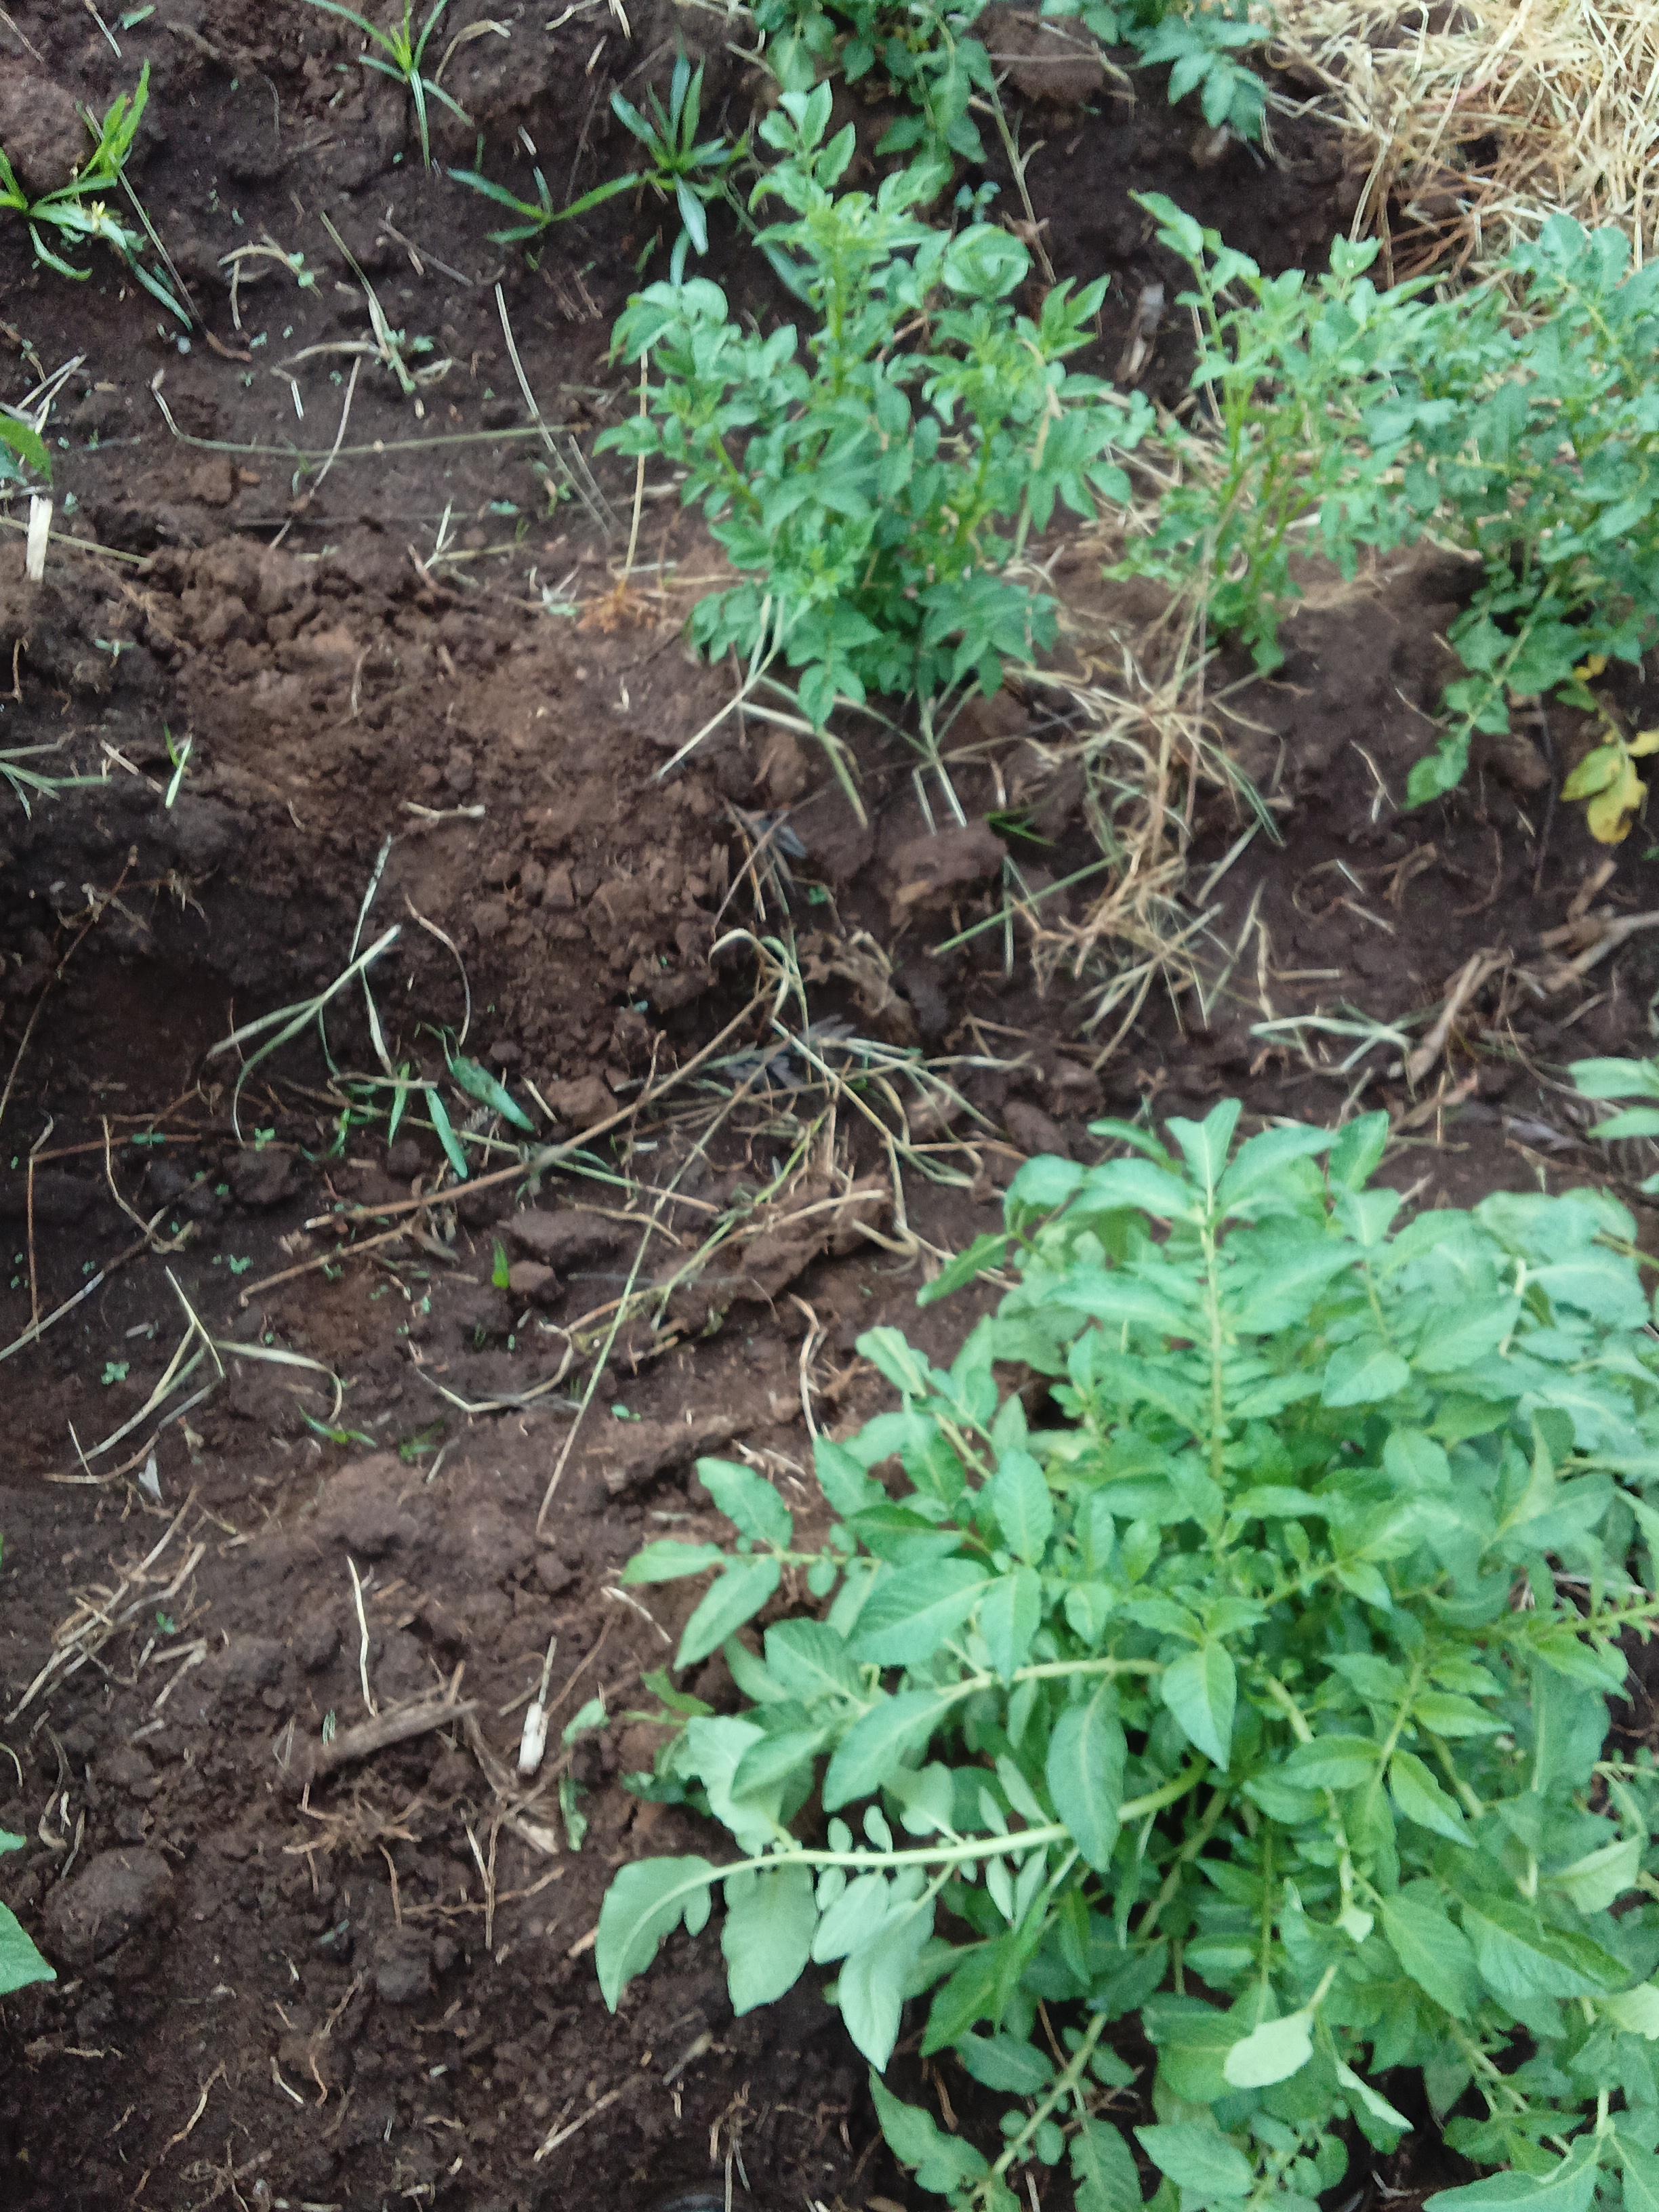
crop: potato
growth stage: vegetative
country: Kenya
